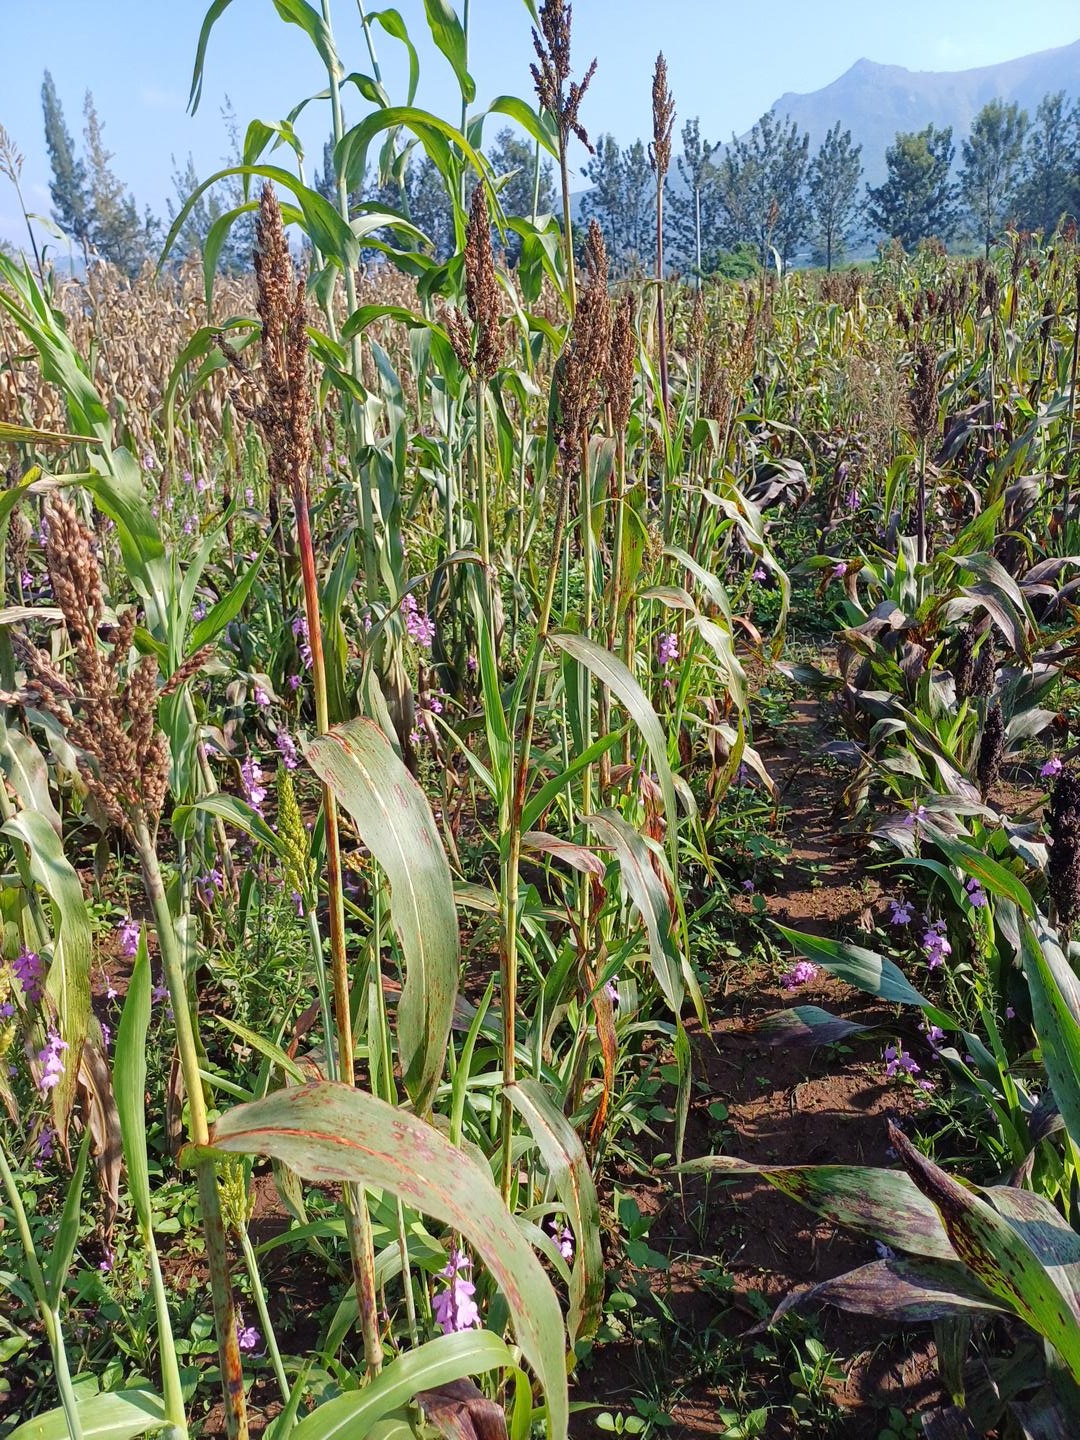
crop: sorghum
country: Kenya
